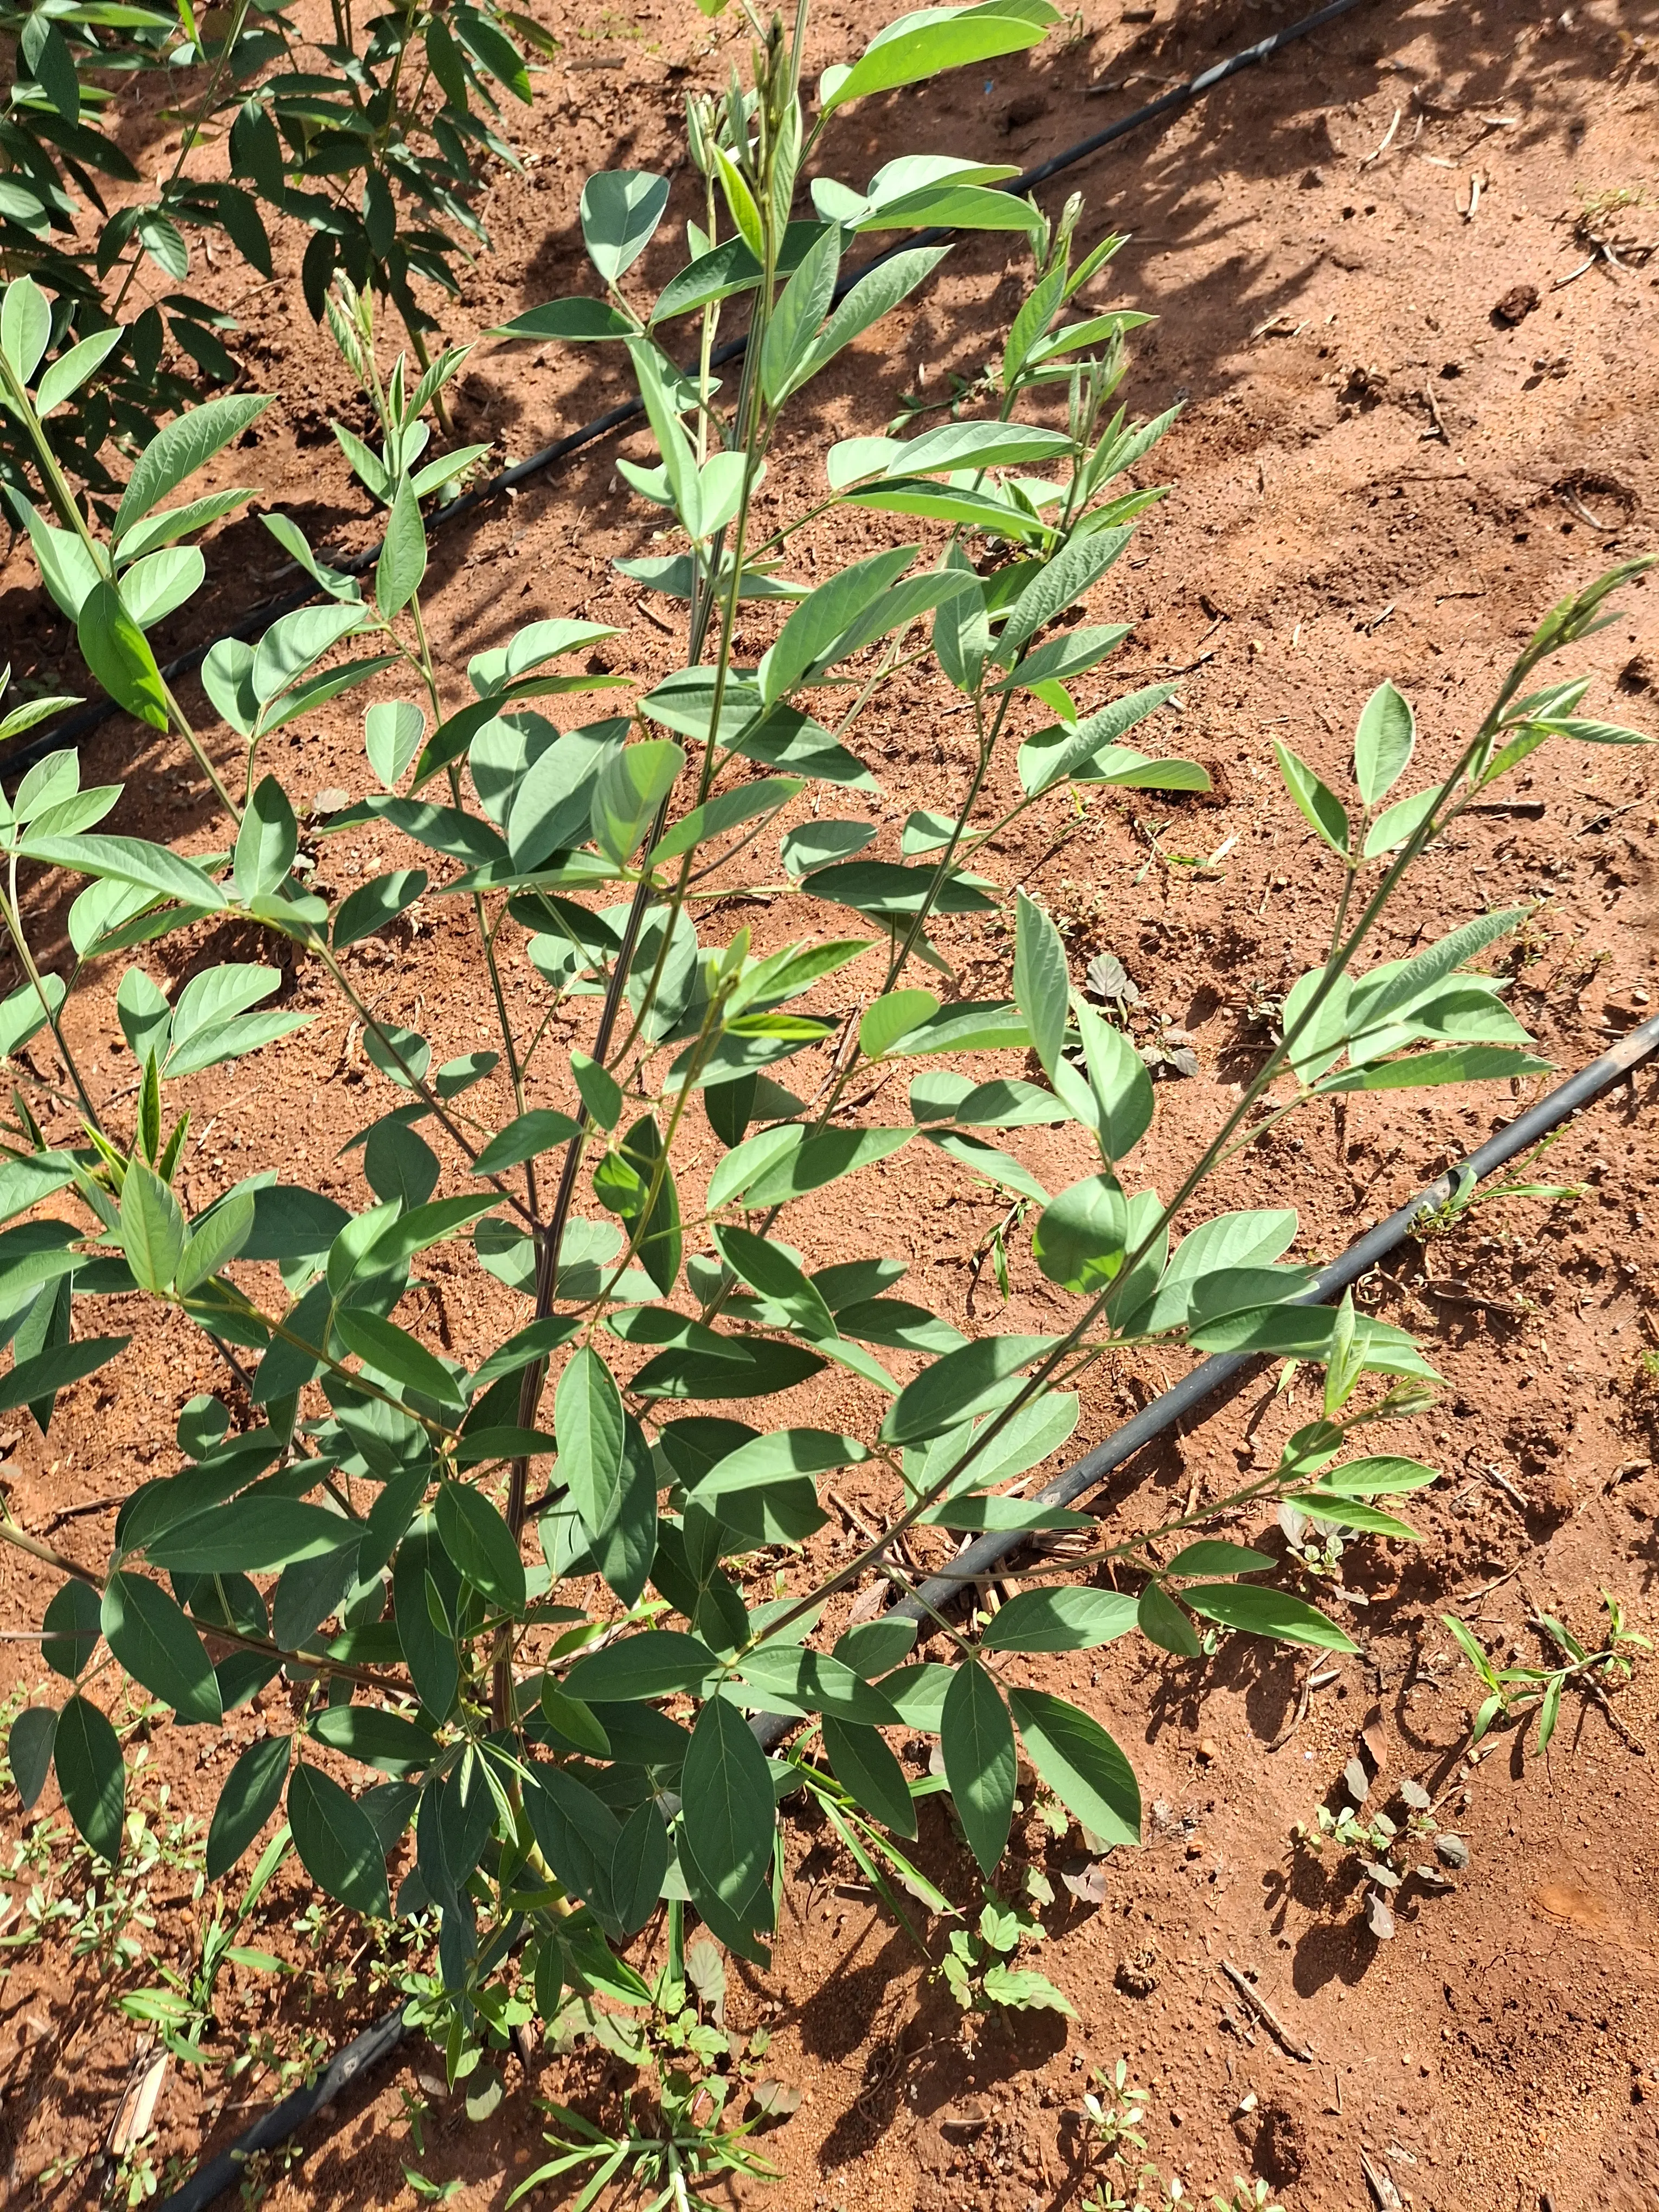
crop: pigeonpea
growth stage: vegetative
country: Kenya
